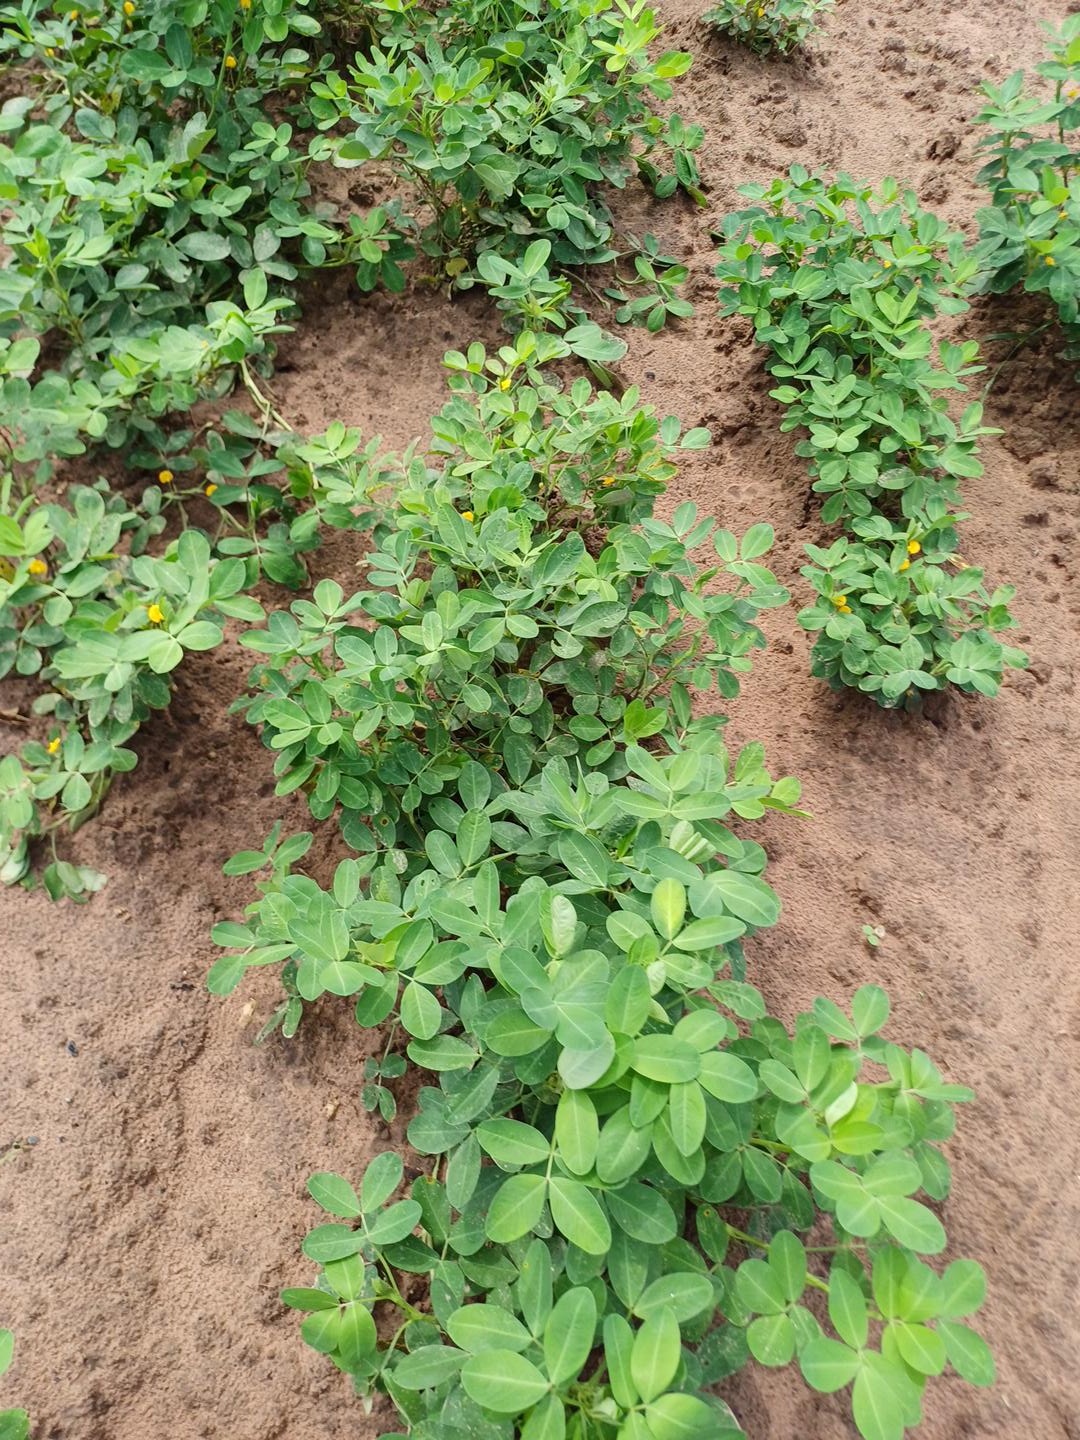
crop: groundnut
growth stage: flowering
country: Senegal
